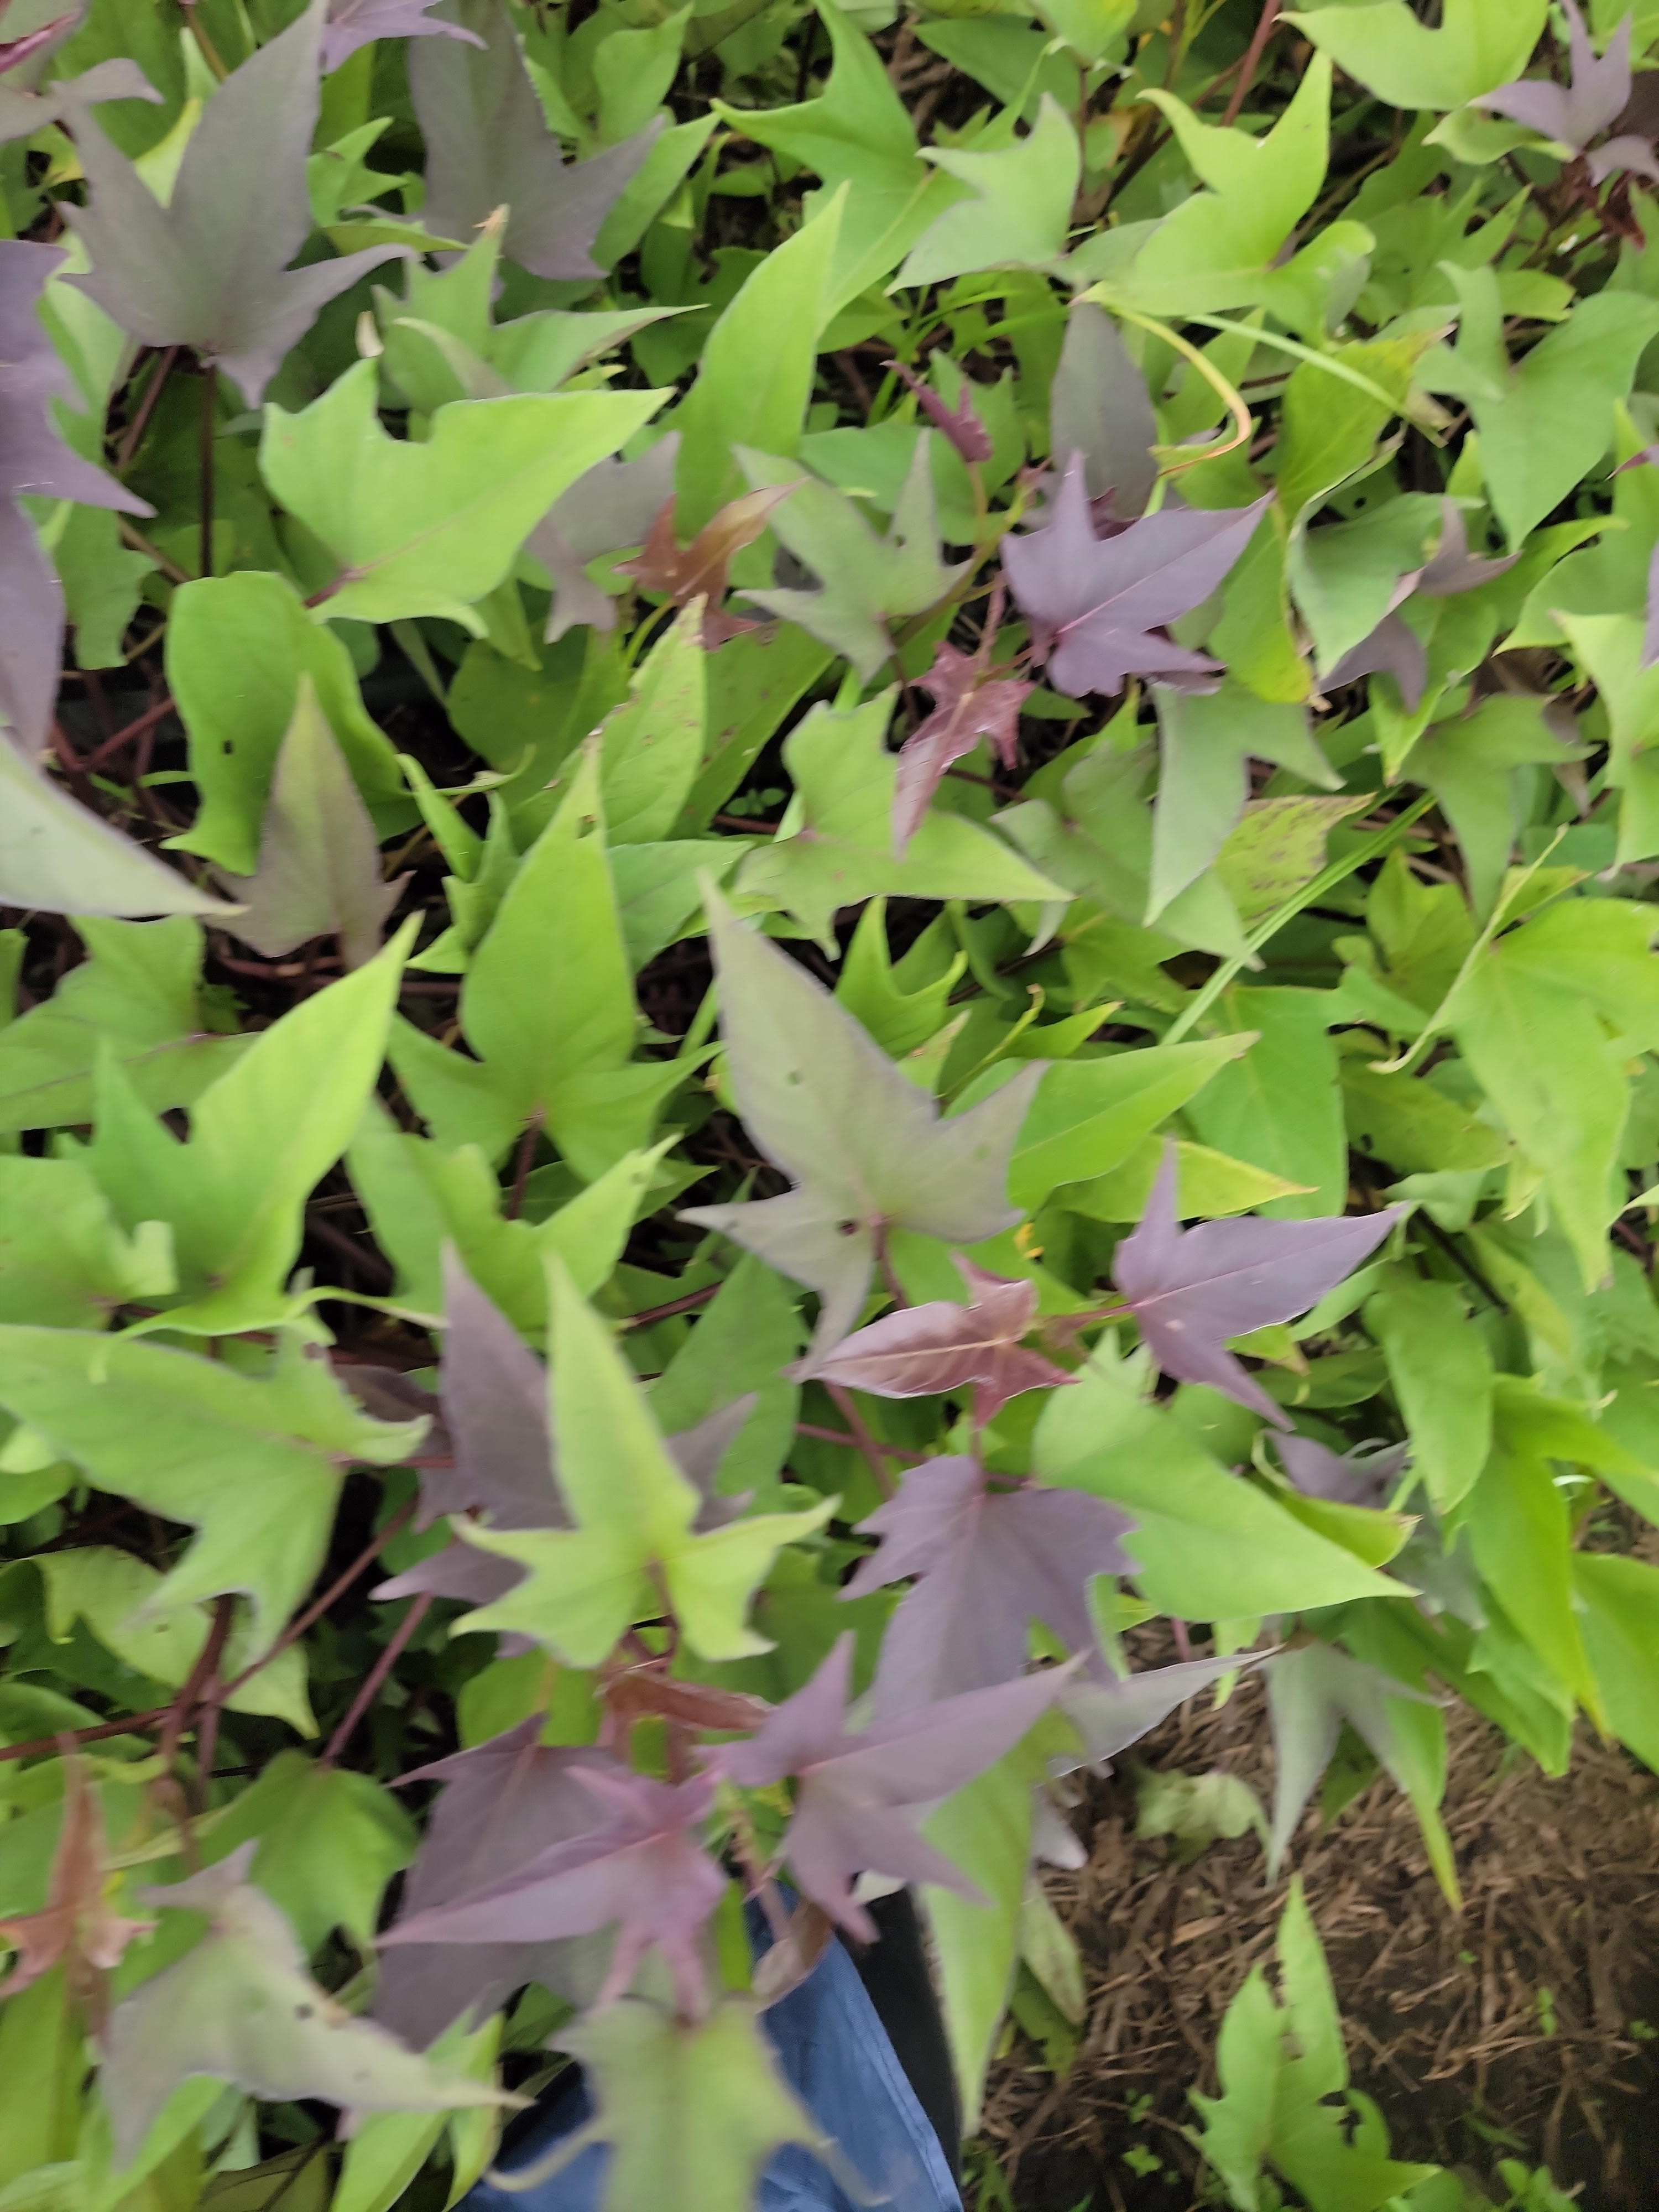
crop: sweet potato
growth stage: vegetative
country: Tanzania
